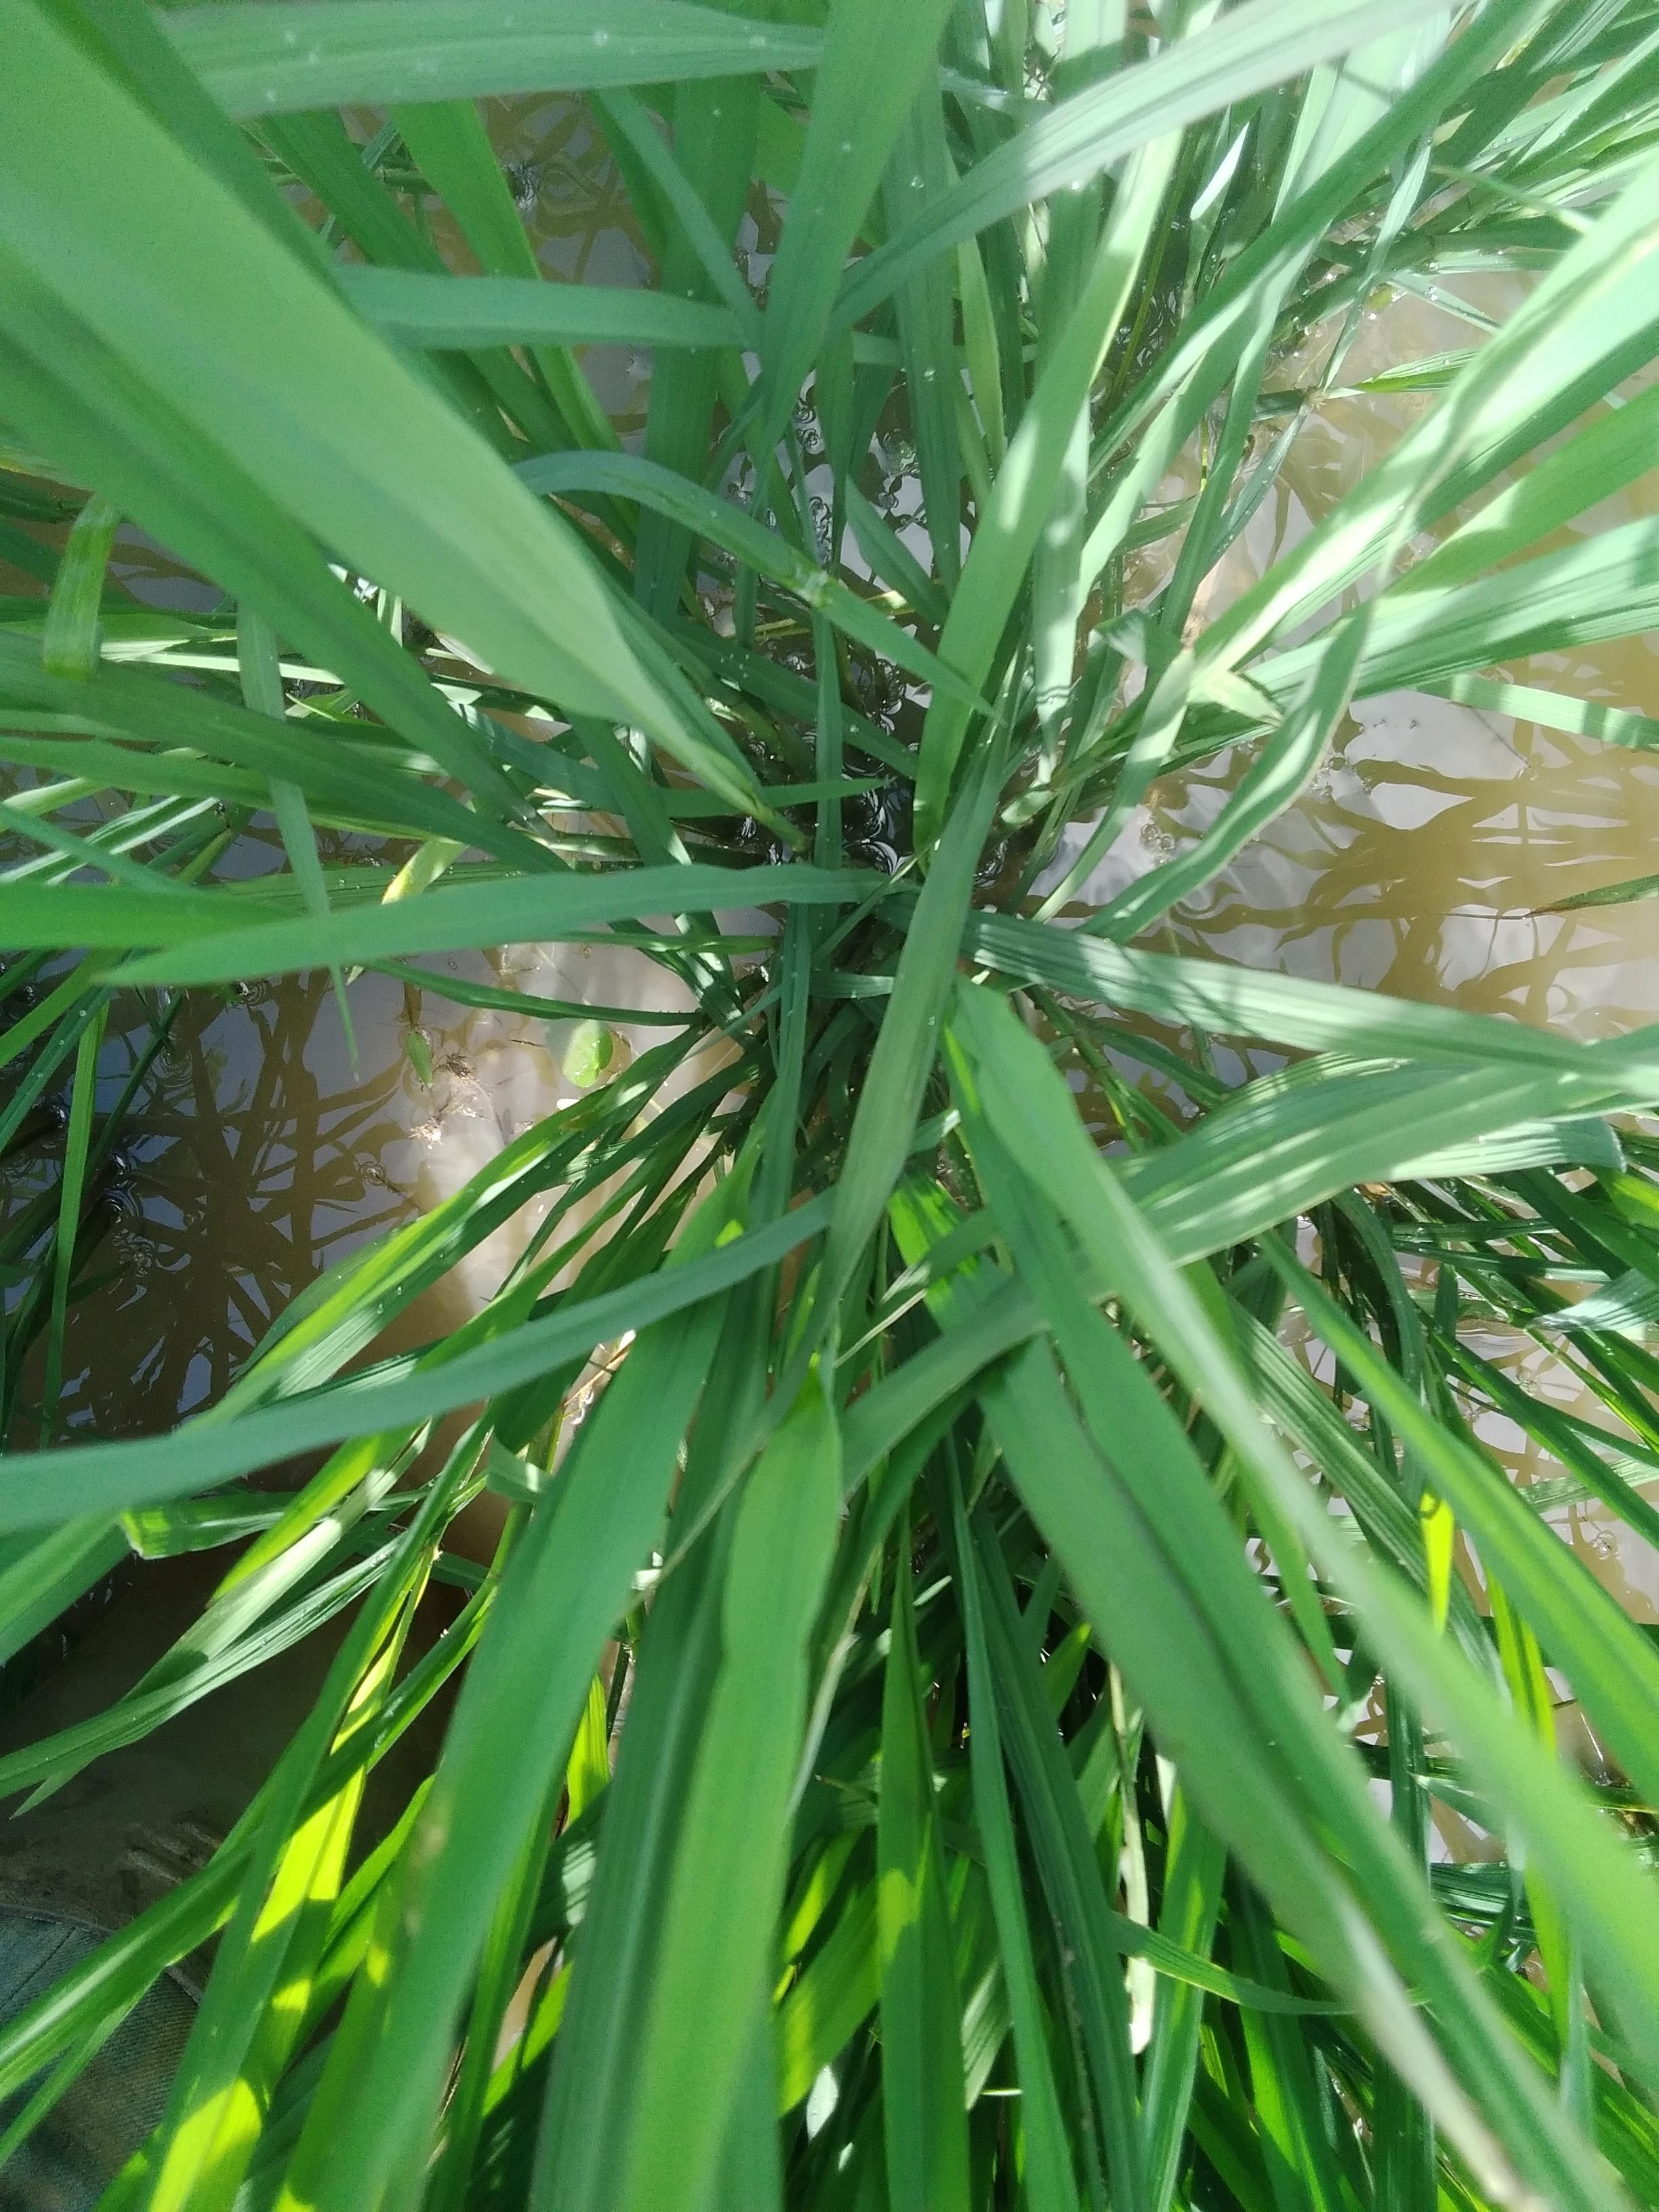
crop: rice
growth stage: elongation stem
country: Nigeria
